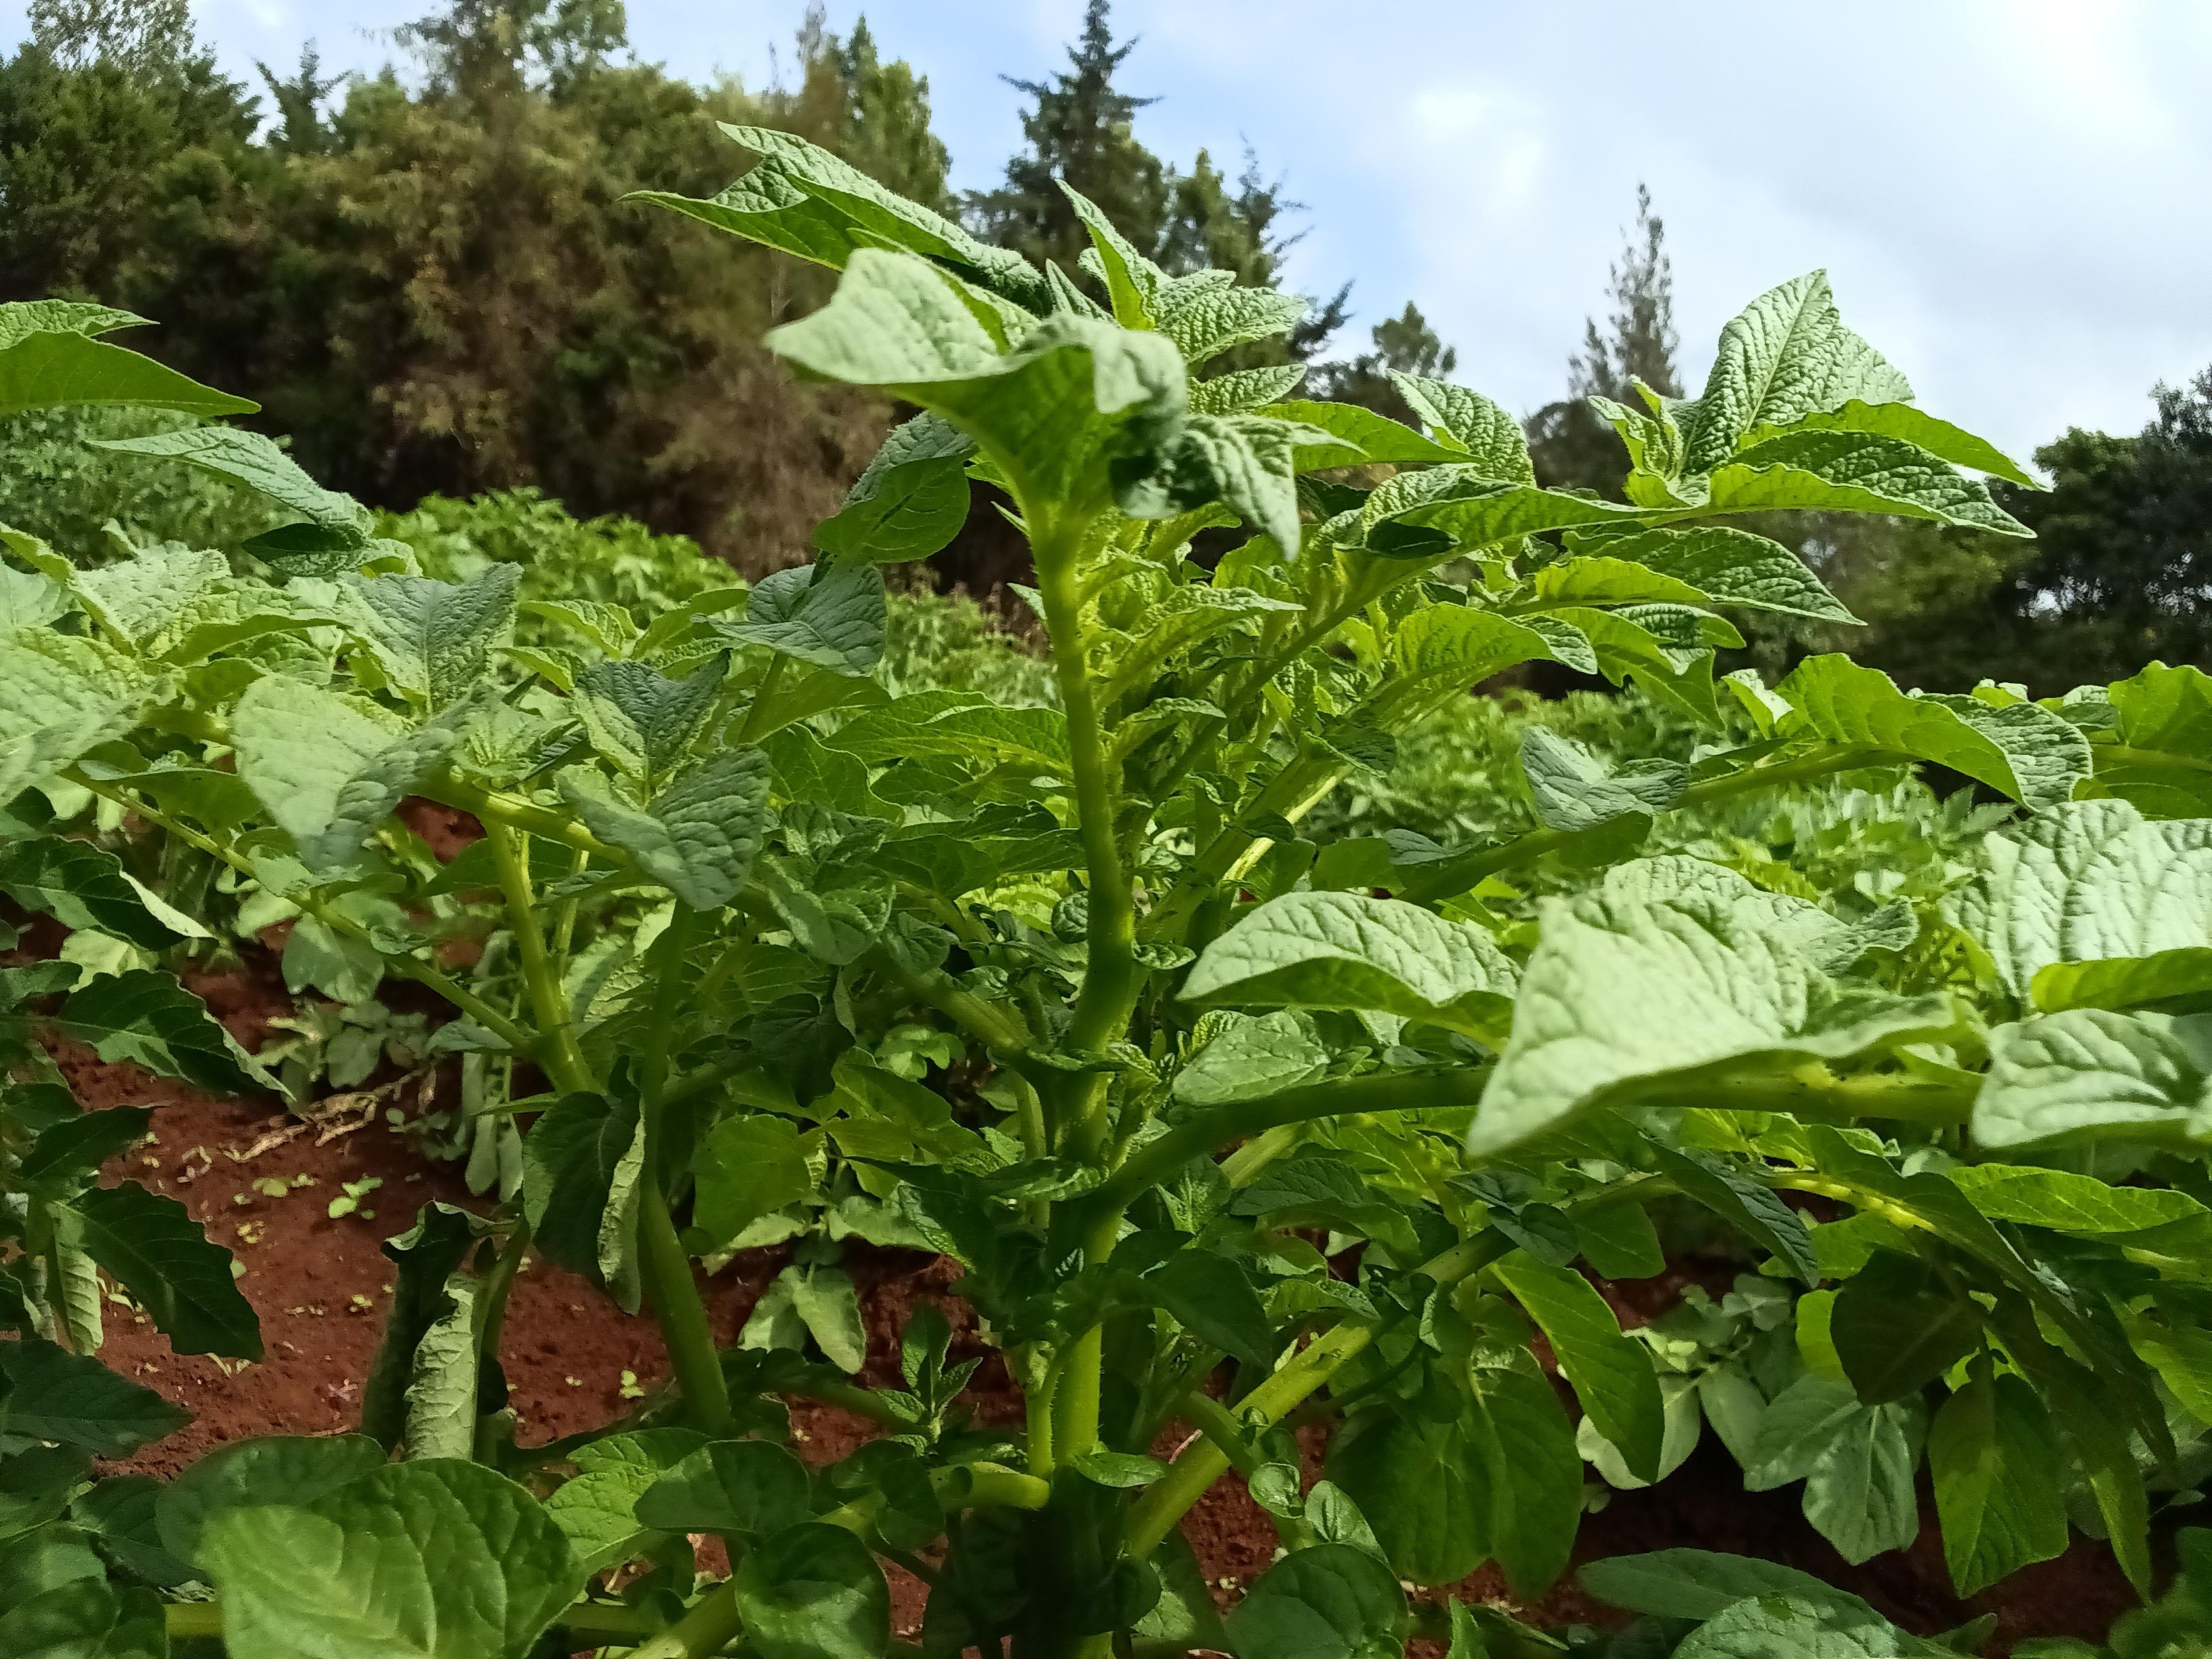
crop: potato
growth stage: vegetative
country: Kenya
